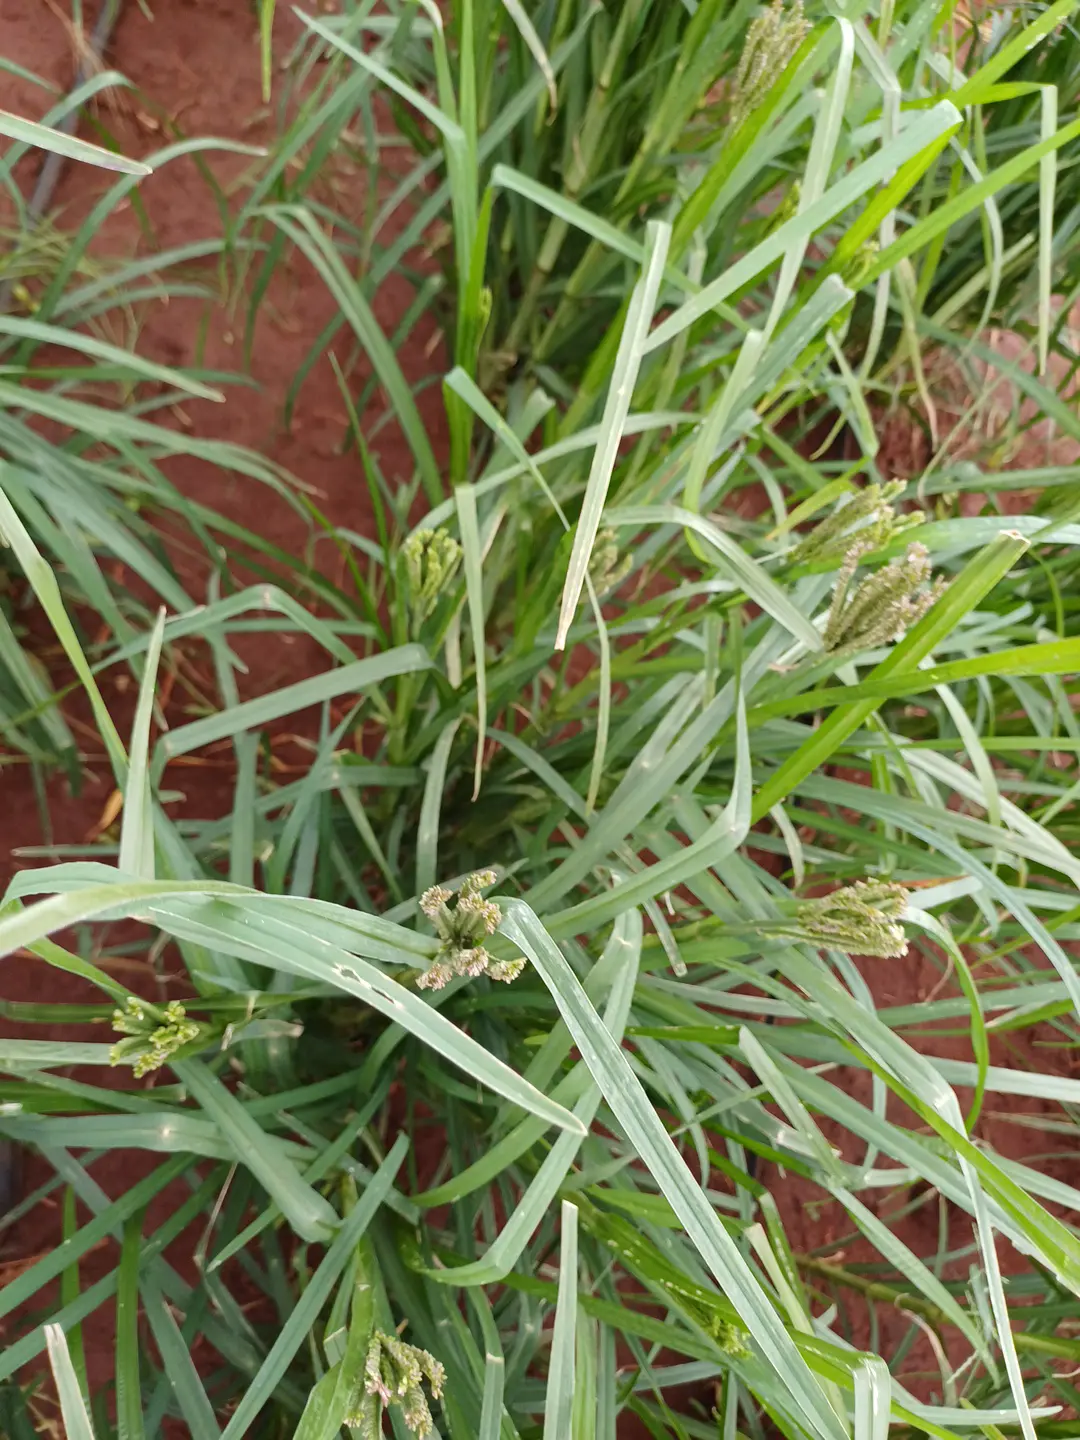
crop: finger millet
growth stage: flowering
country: Kenya
